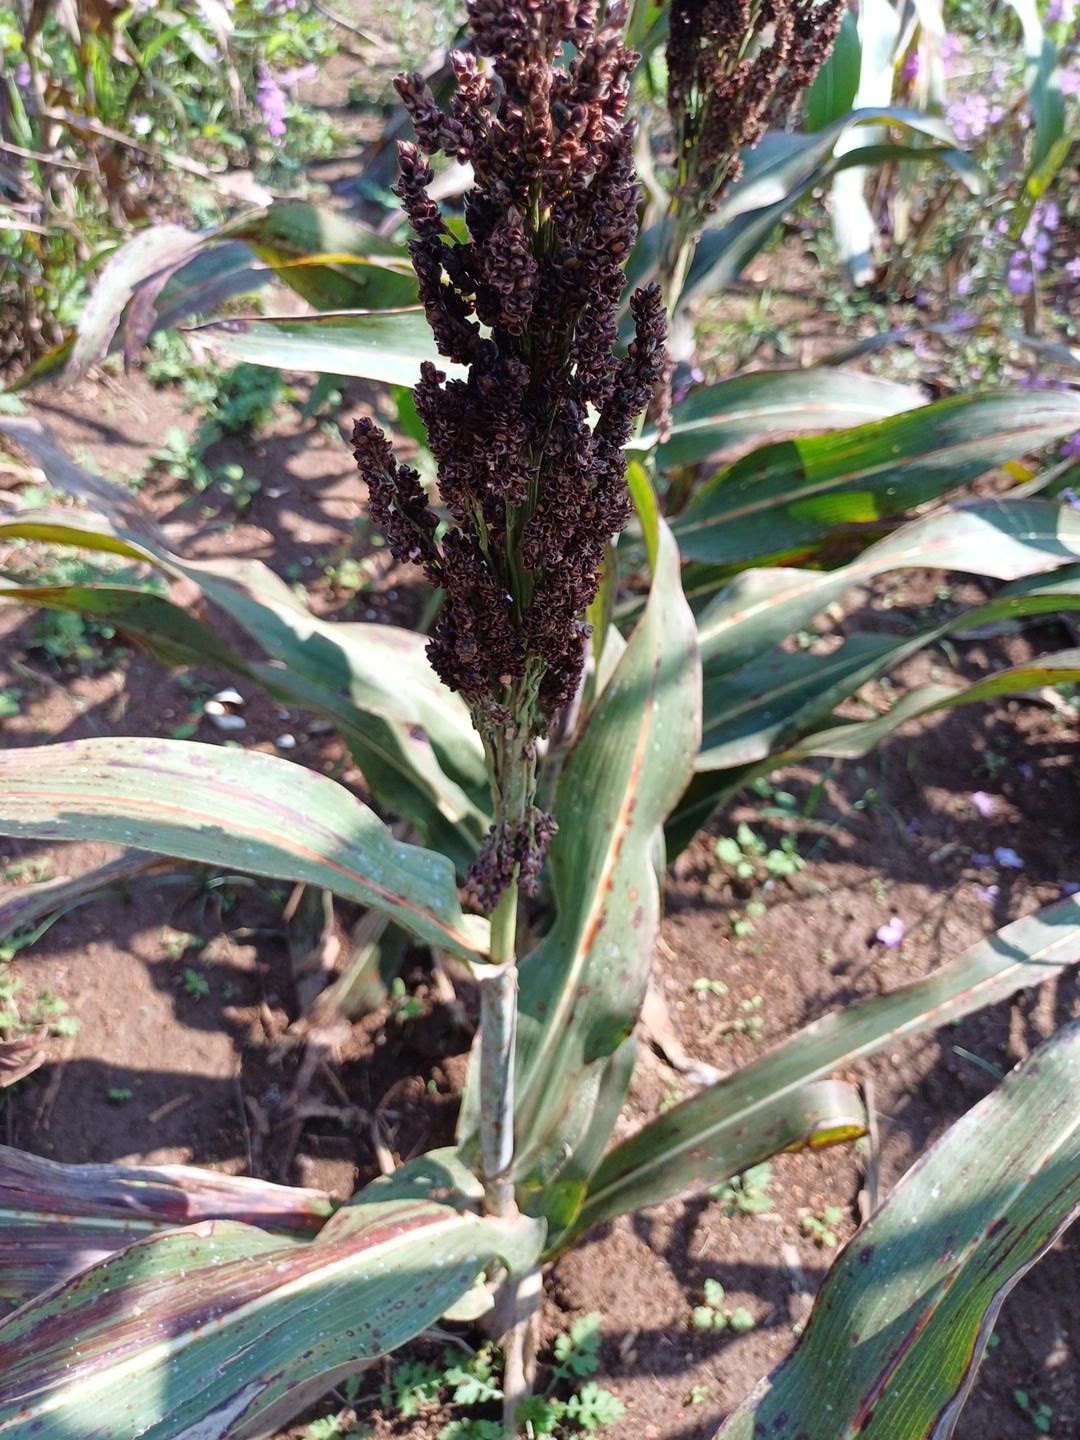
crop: sorghum
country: Kenya
